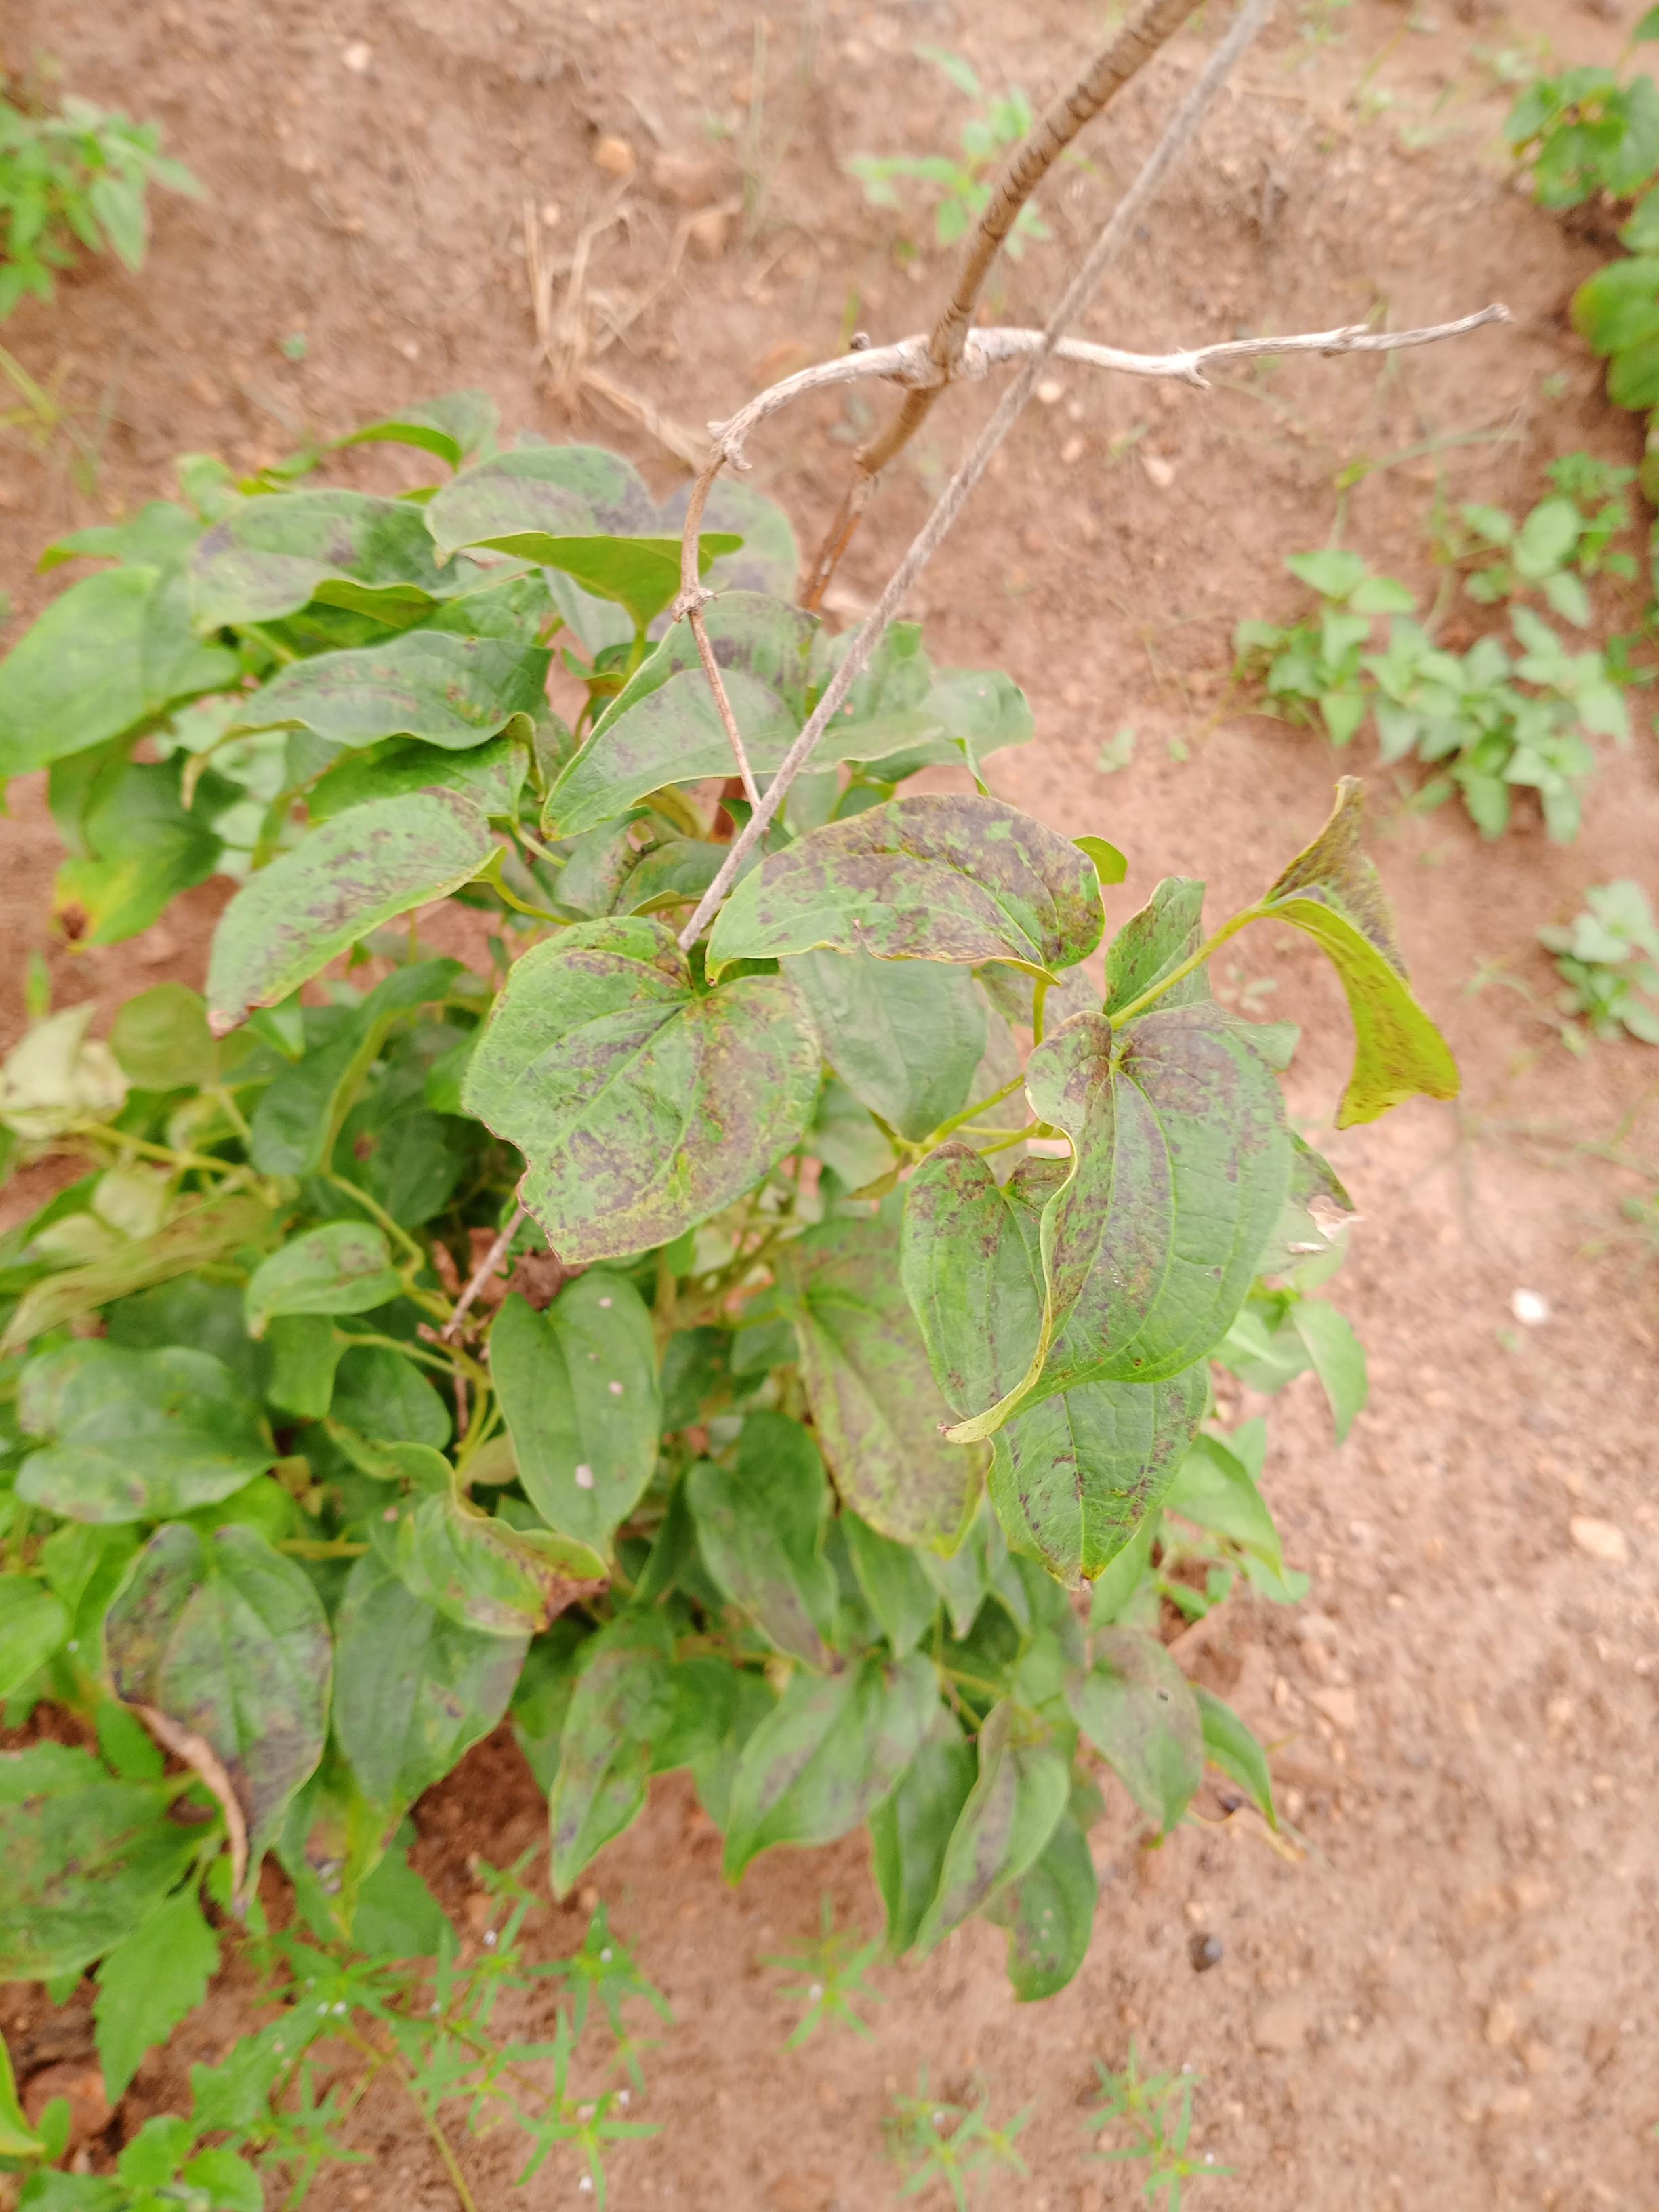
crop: yam
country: Nigeria
